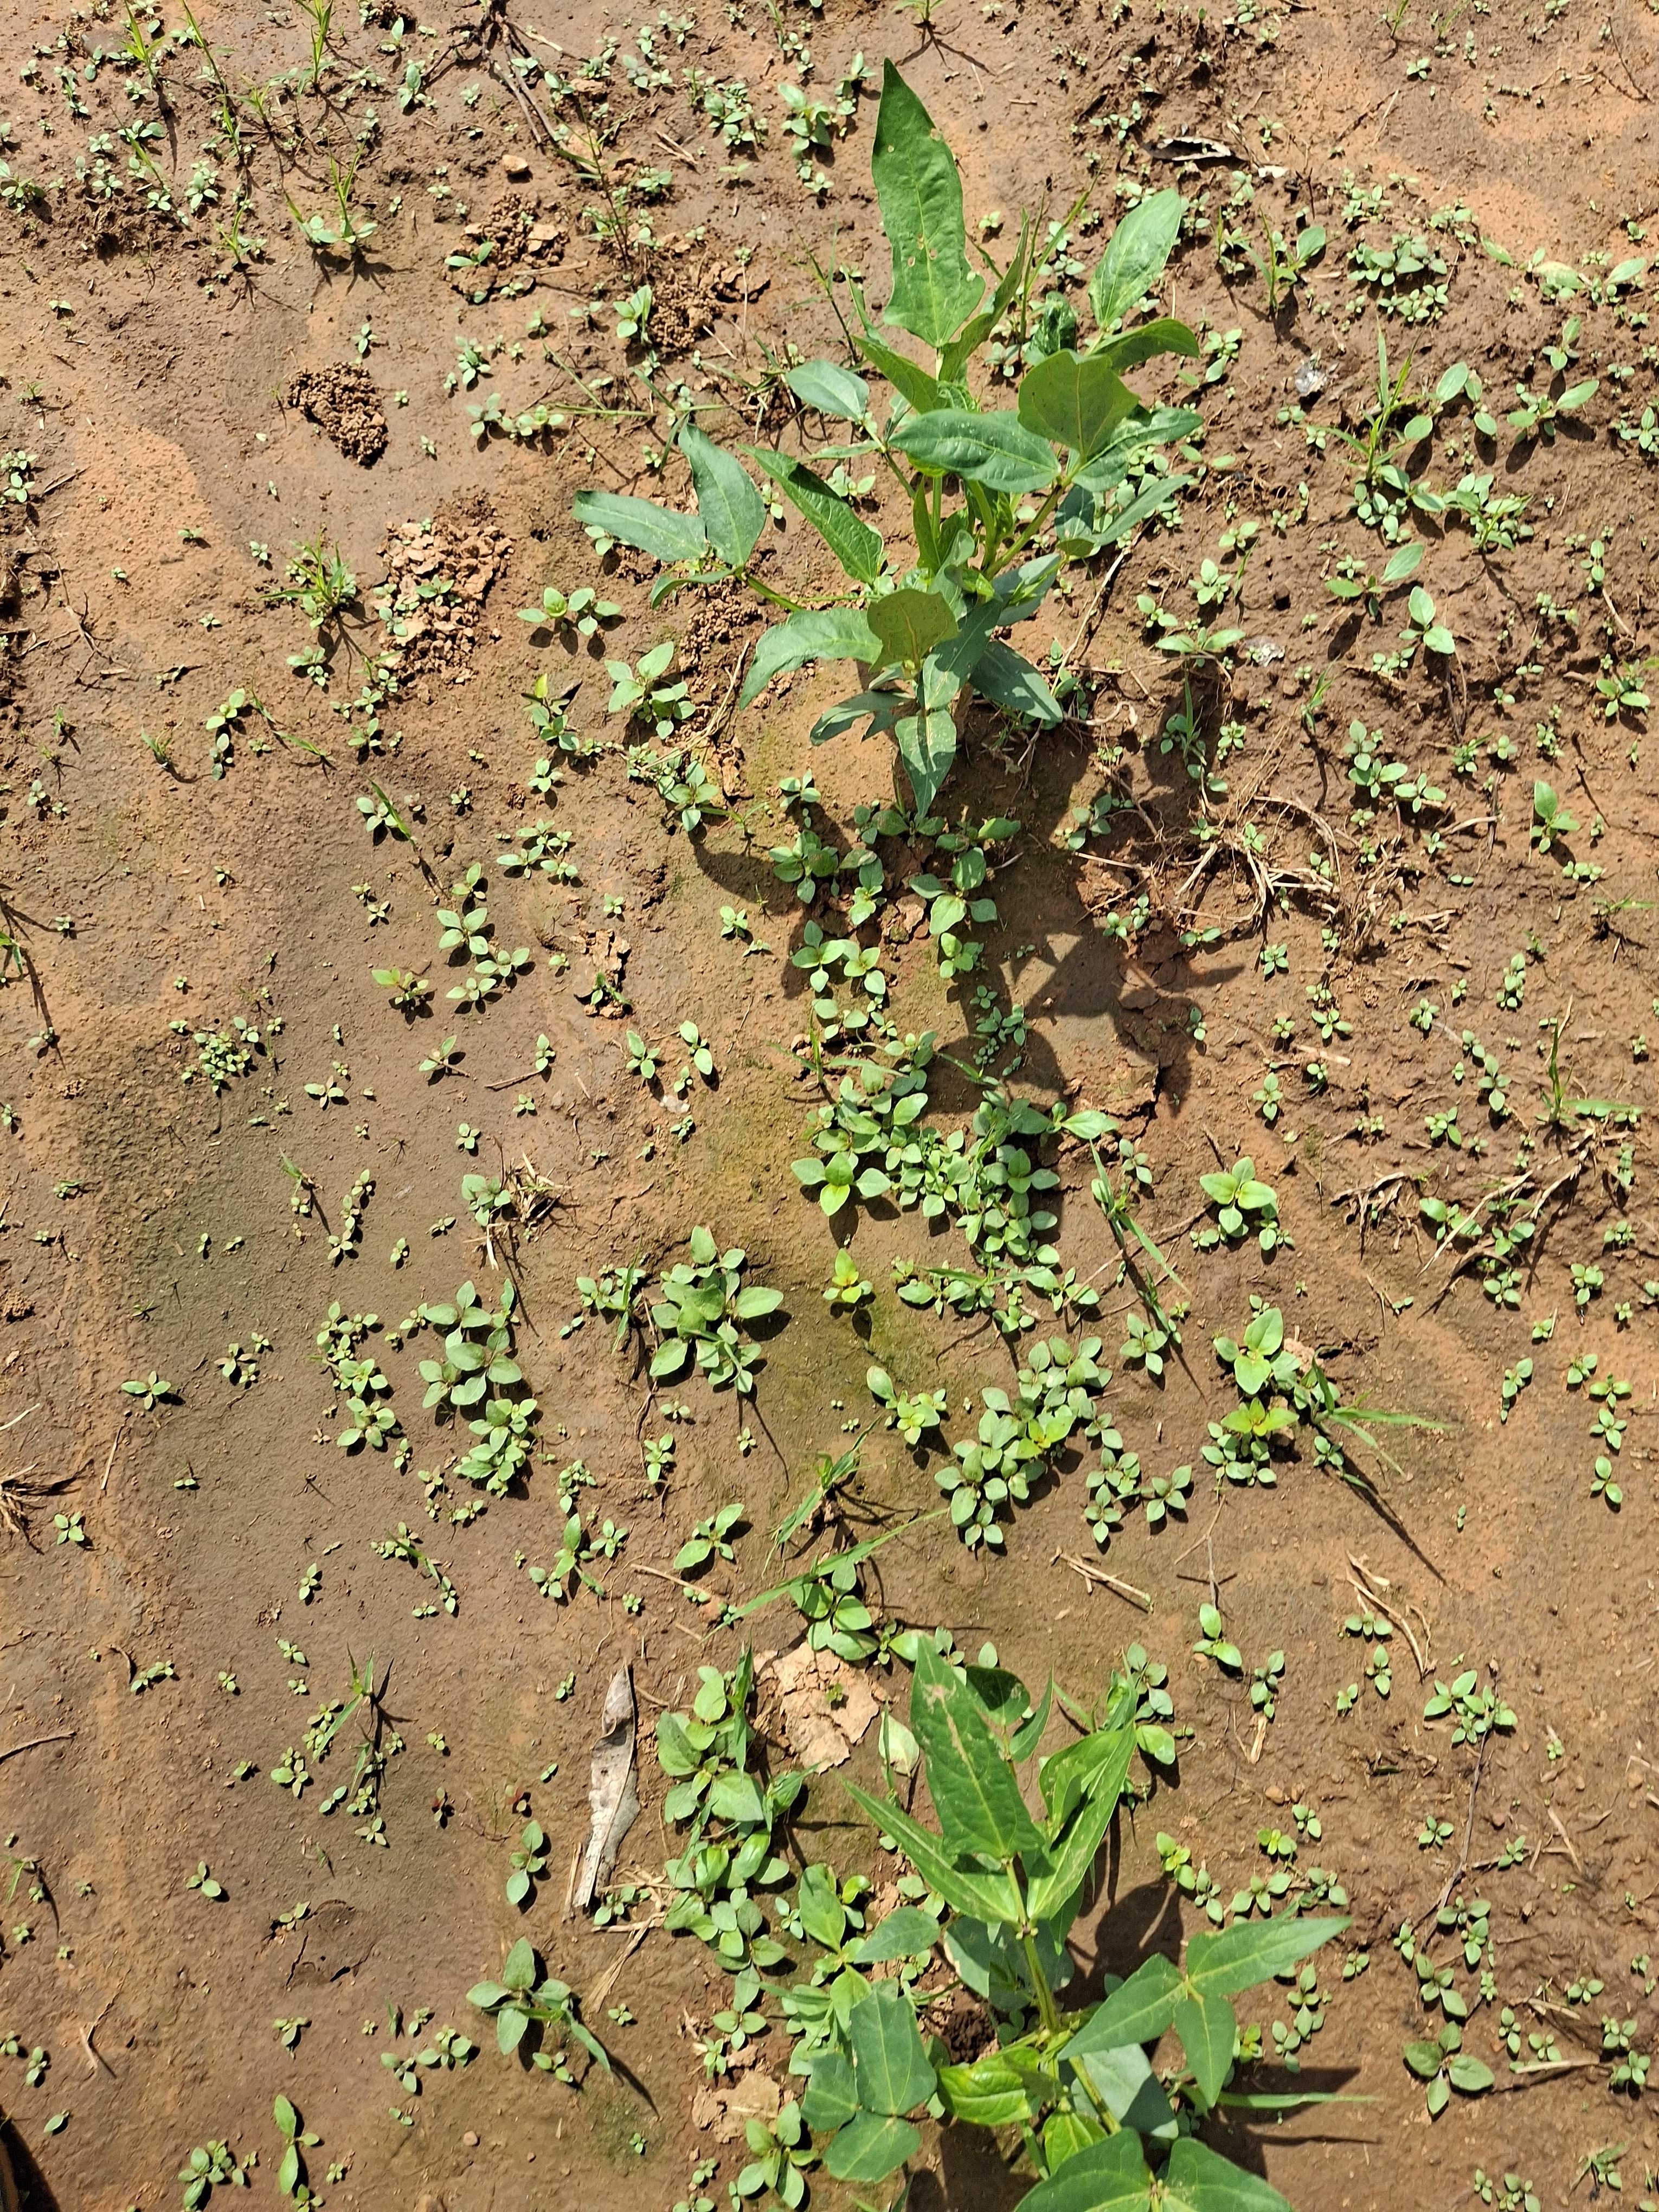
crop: cowpea
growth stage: sprouting emergence
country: Nigeria
